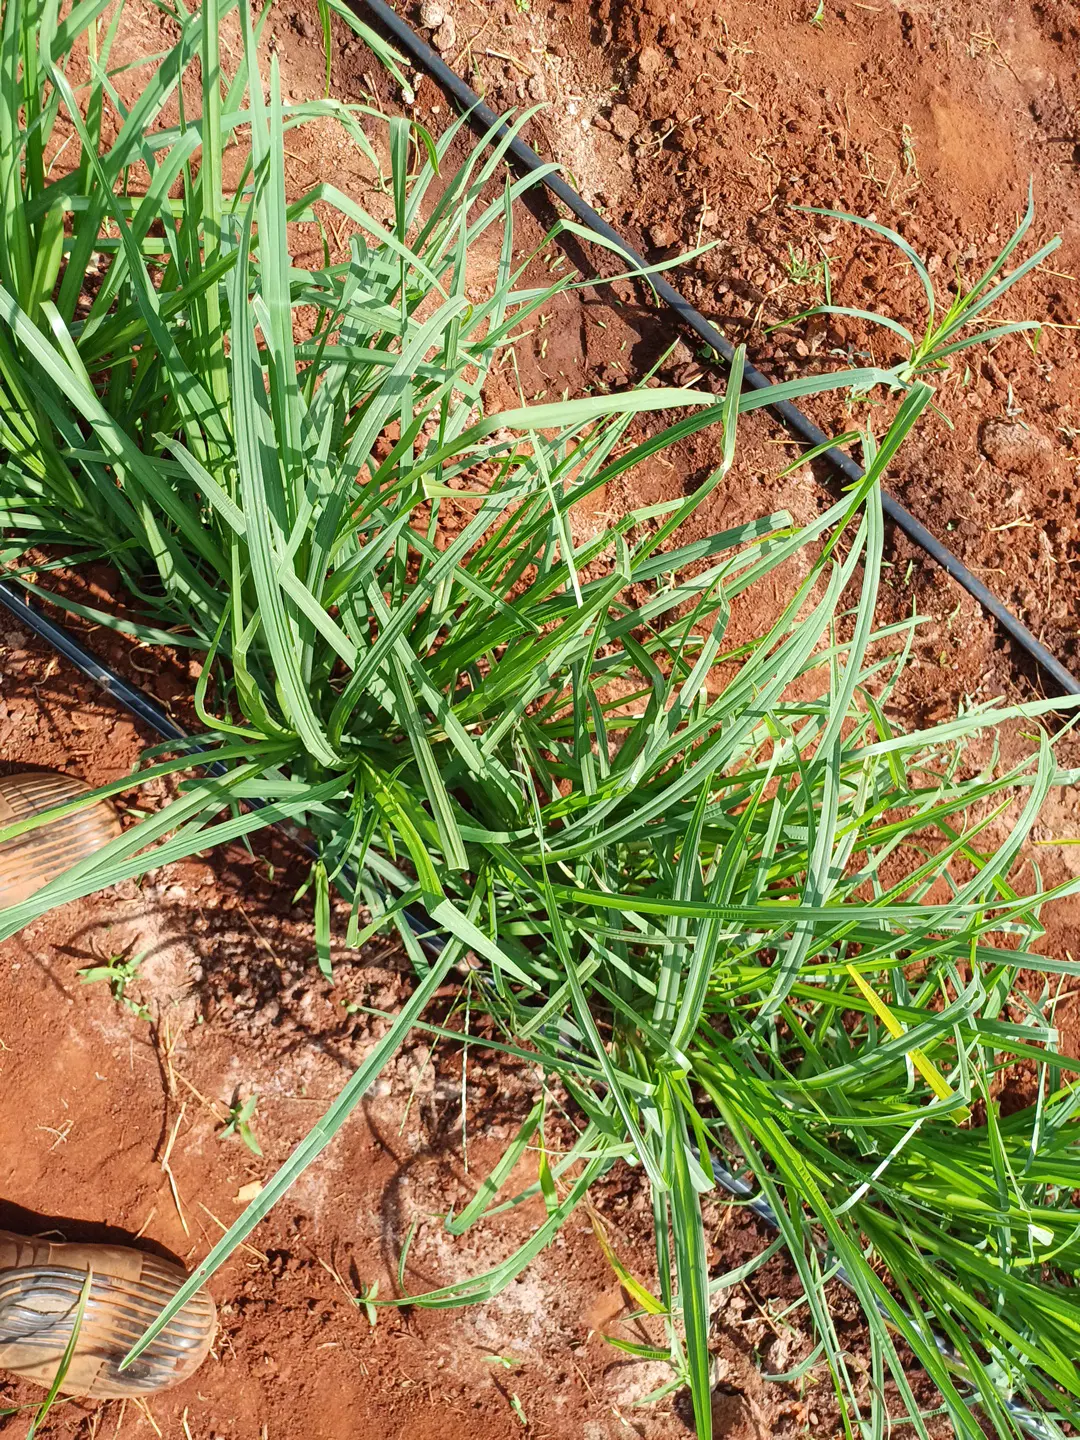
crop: finger millet
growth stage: elongation stem
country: Kenya
